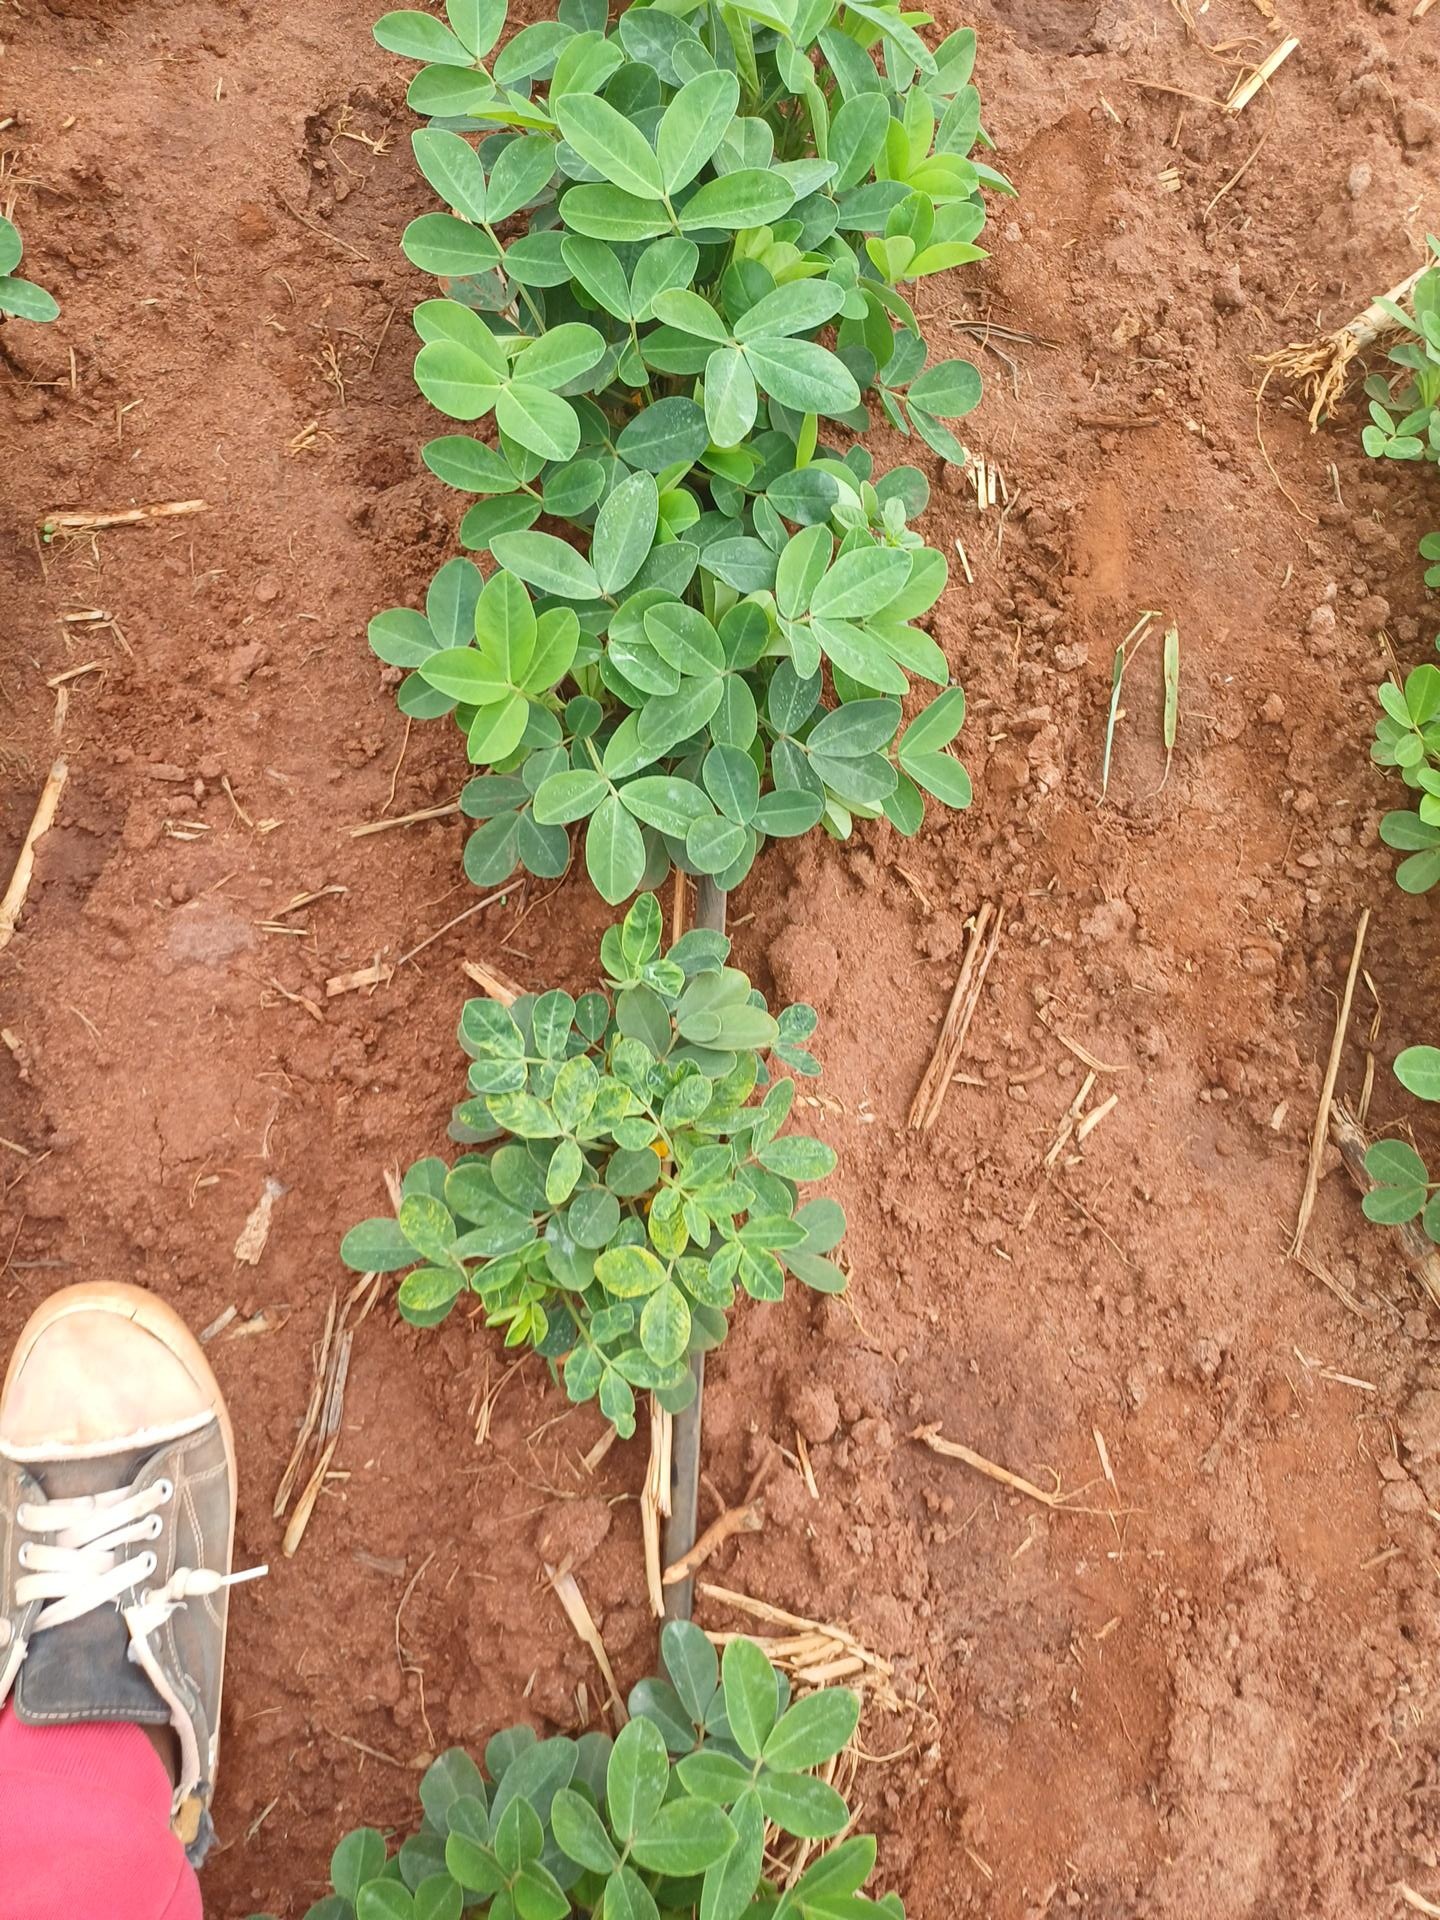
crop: groundnut
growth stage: flowering
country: Kenya
